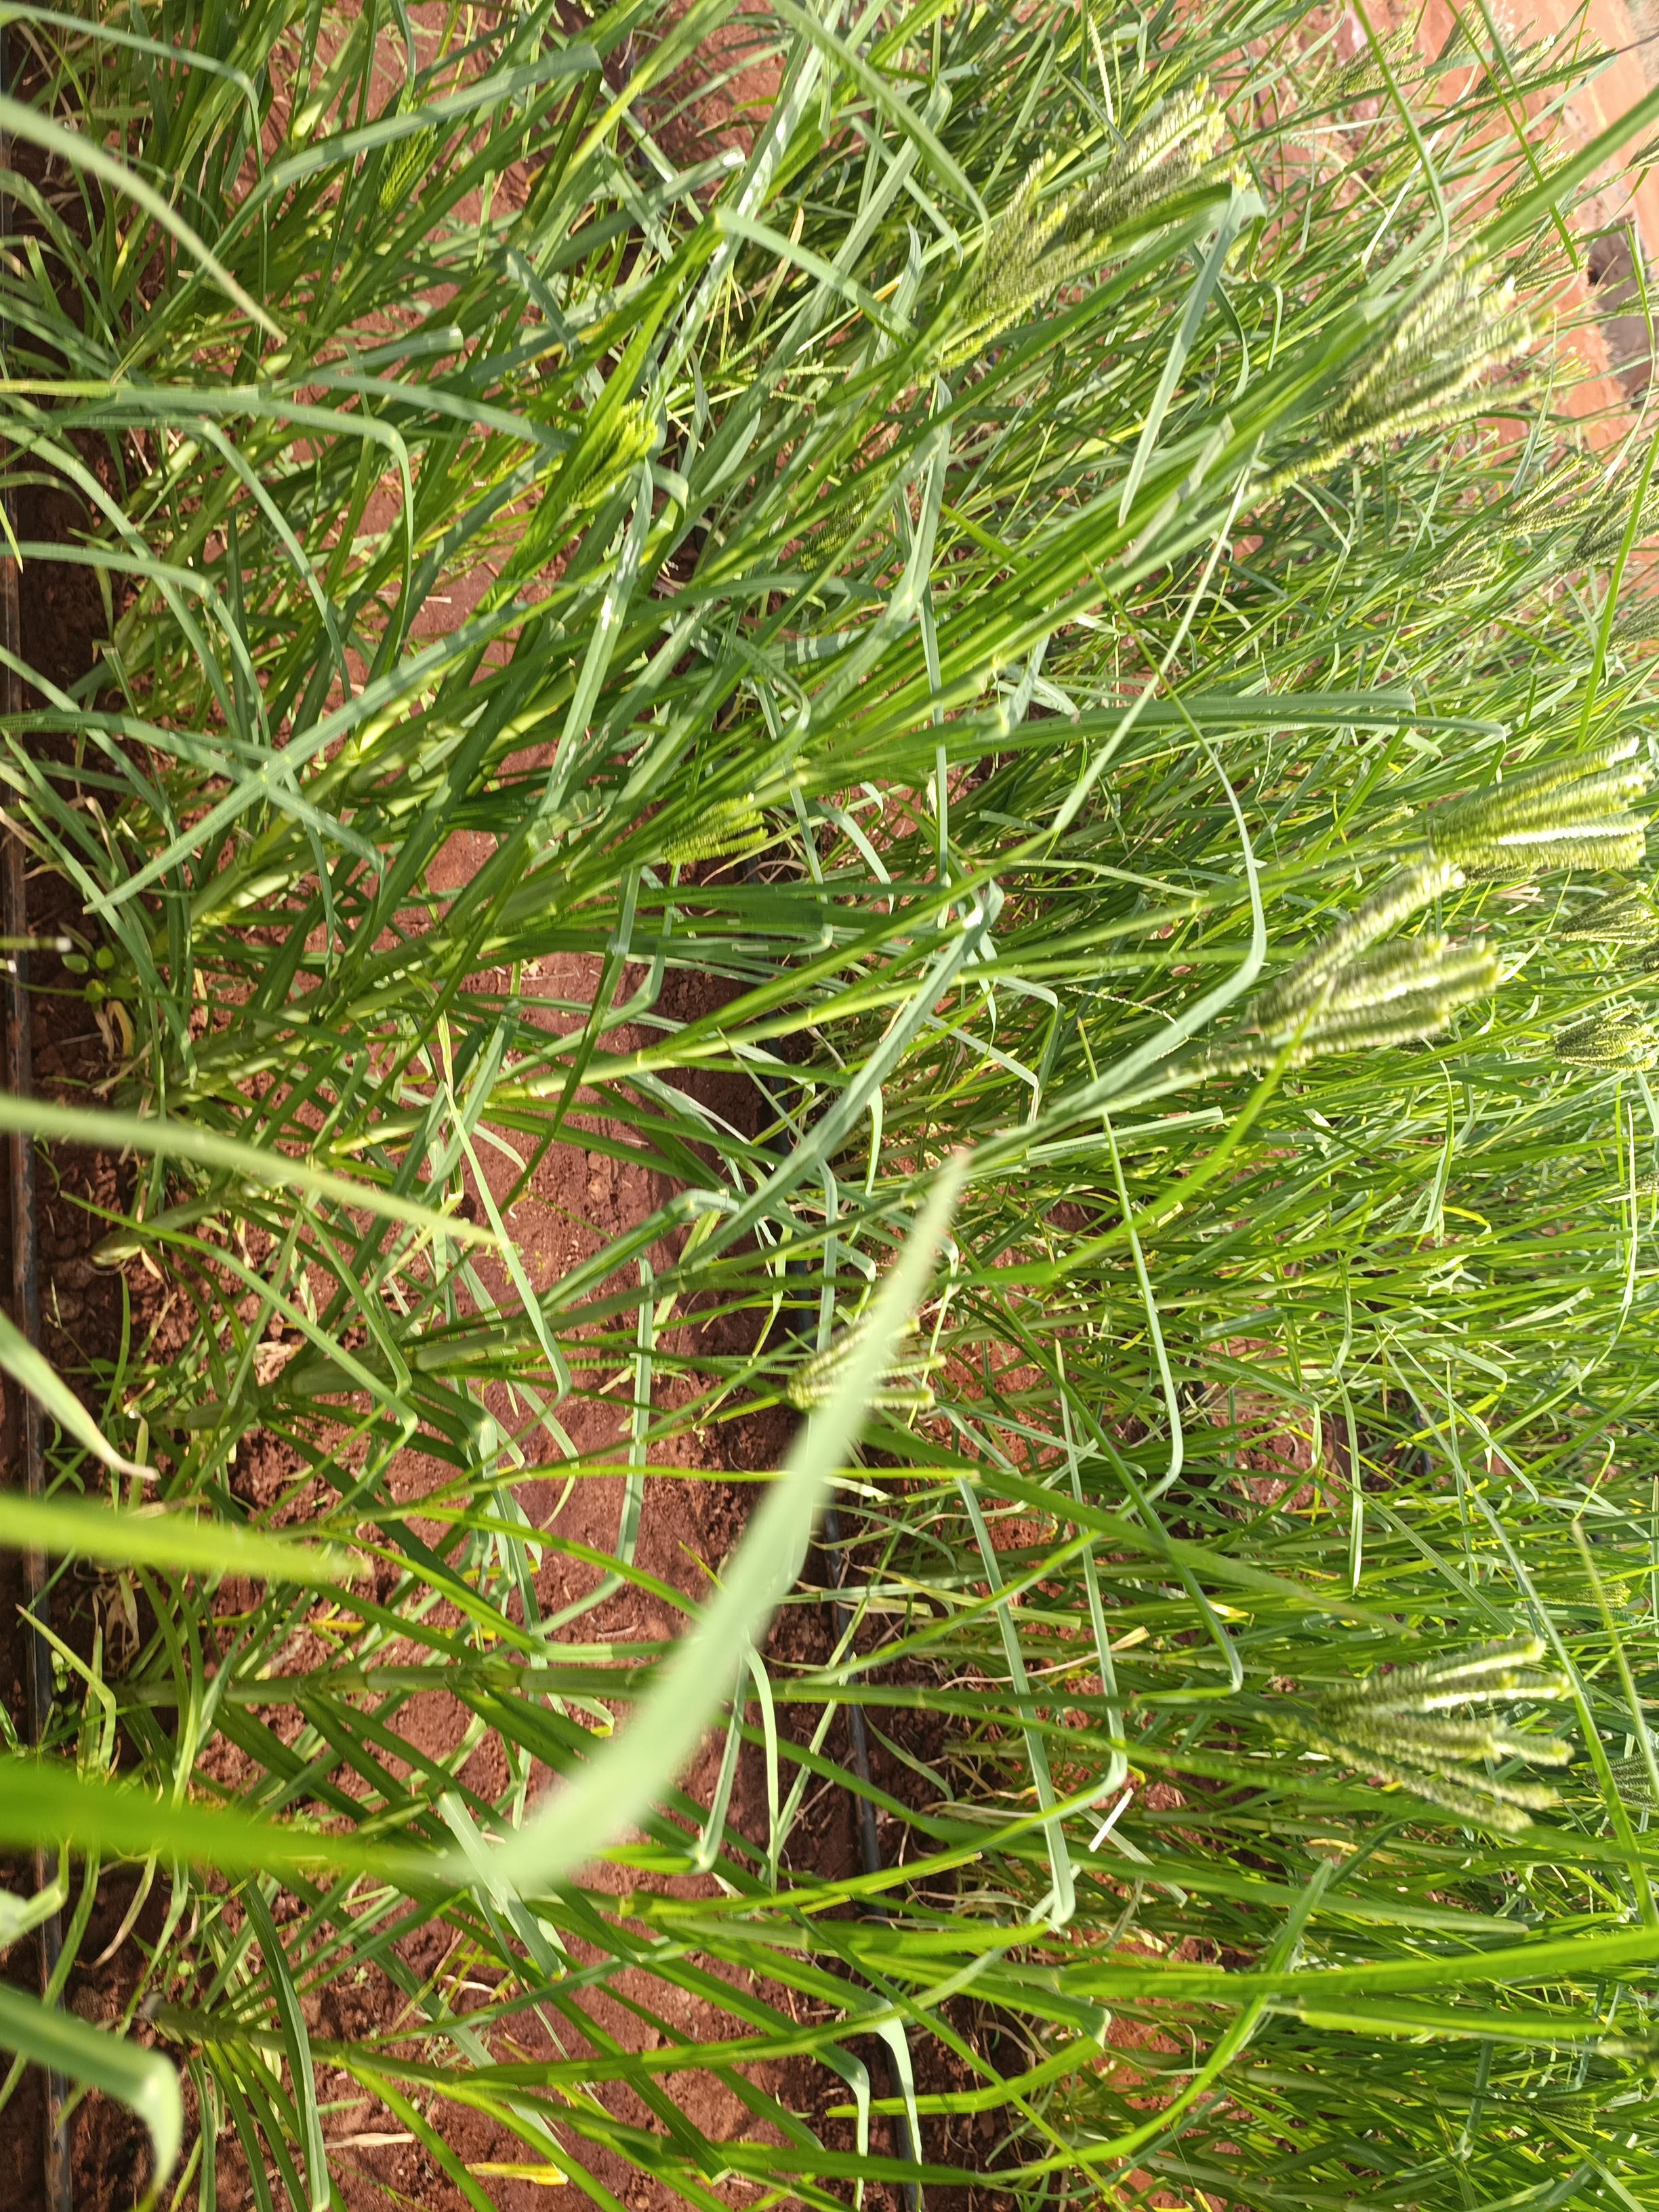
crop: finger millet
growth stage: flowering
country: Kenya
